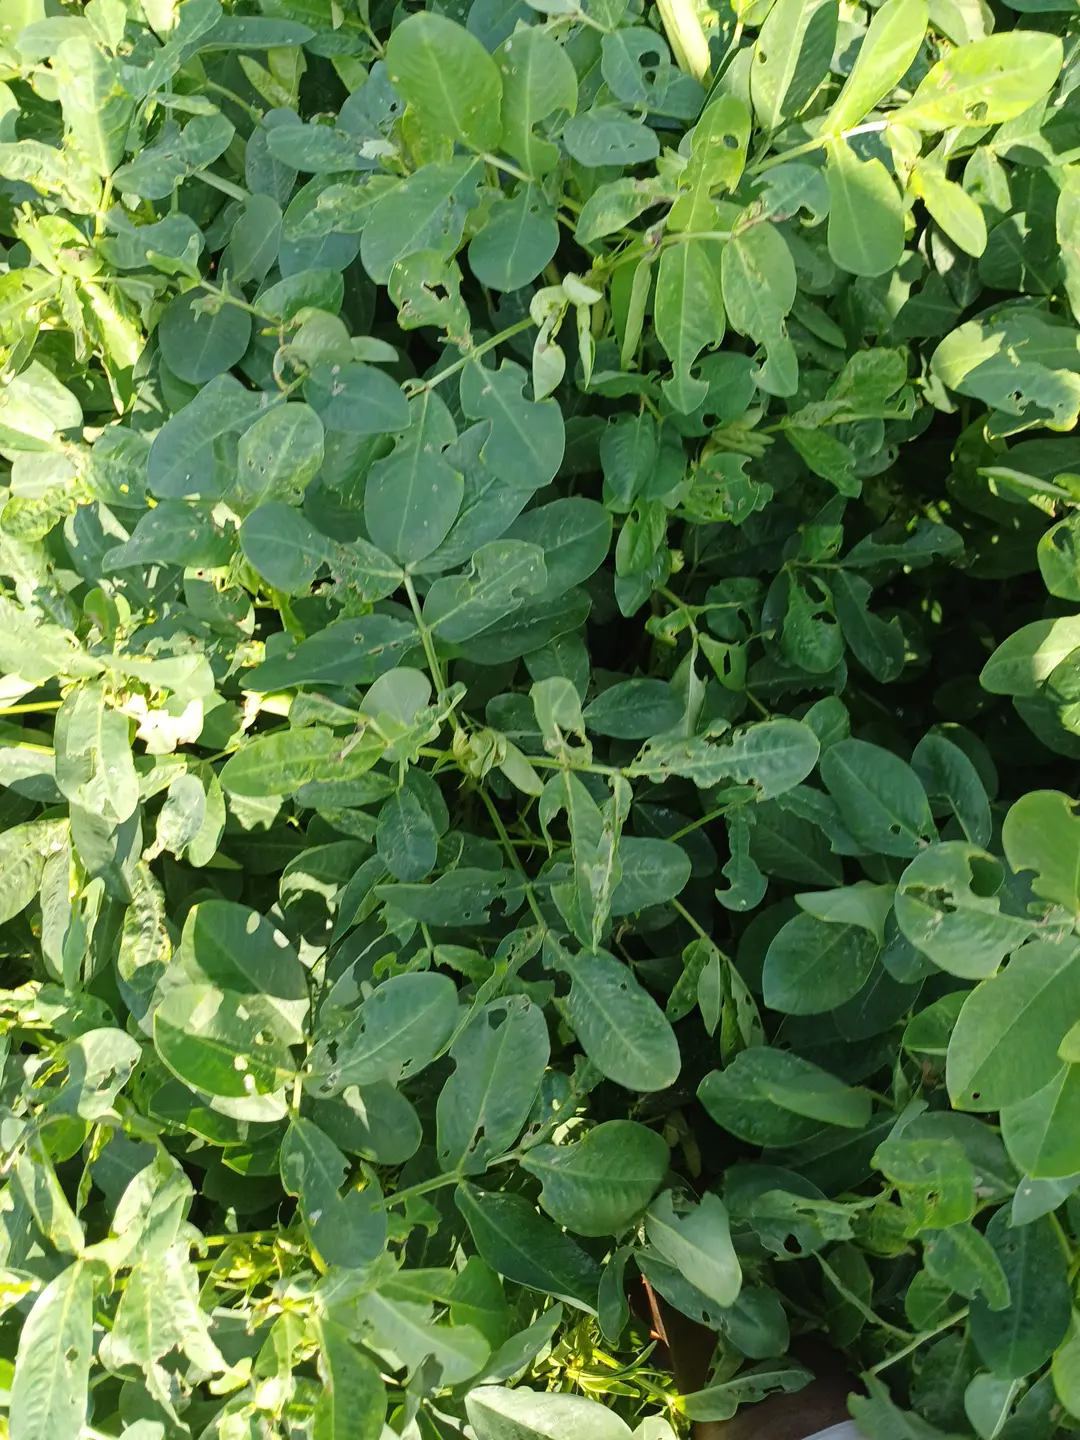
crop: groundnut
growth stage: pegging
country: Kenya
